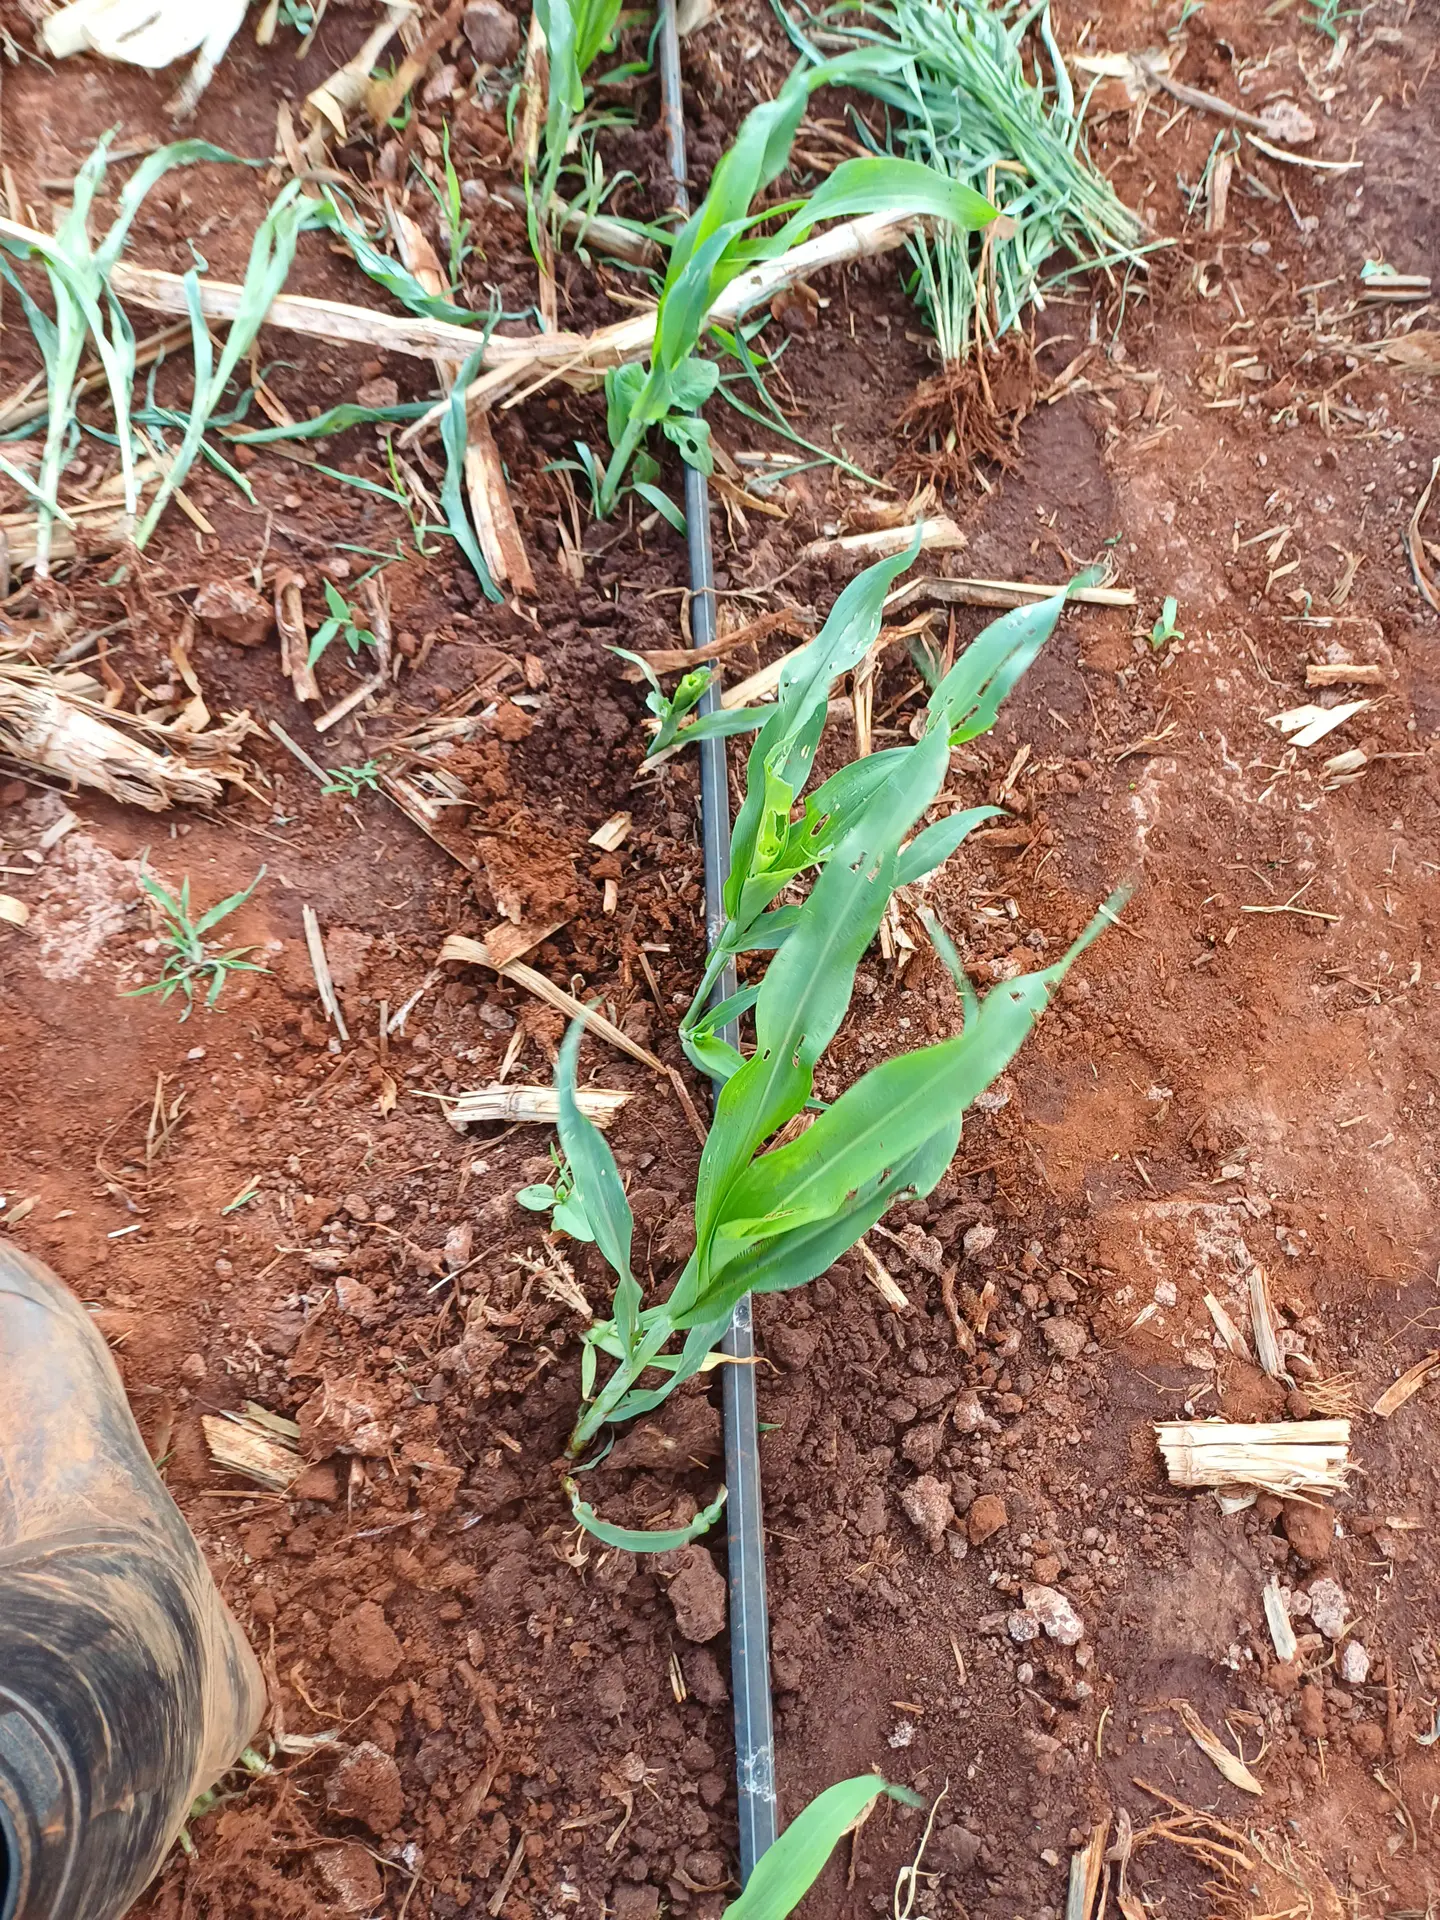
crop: sorghum
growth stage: vegetative
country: Kenya
